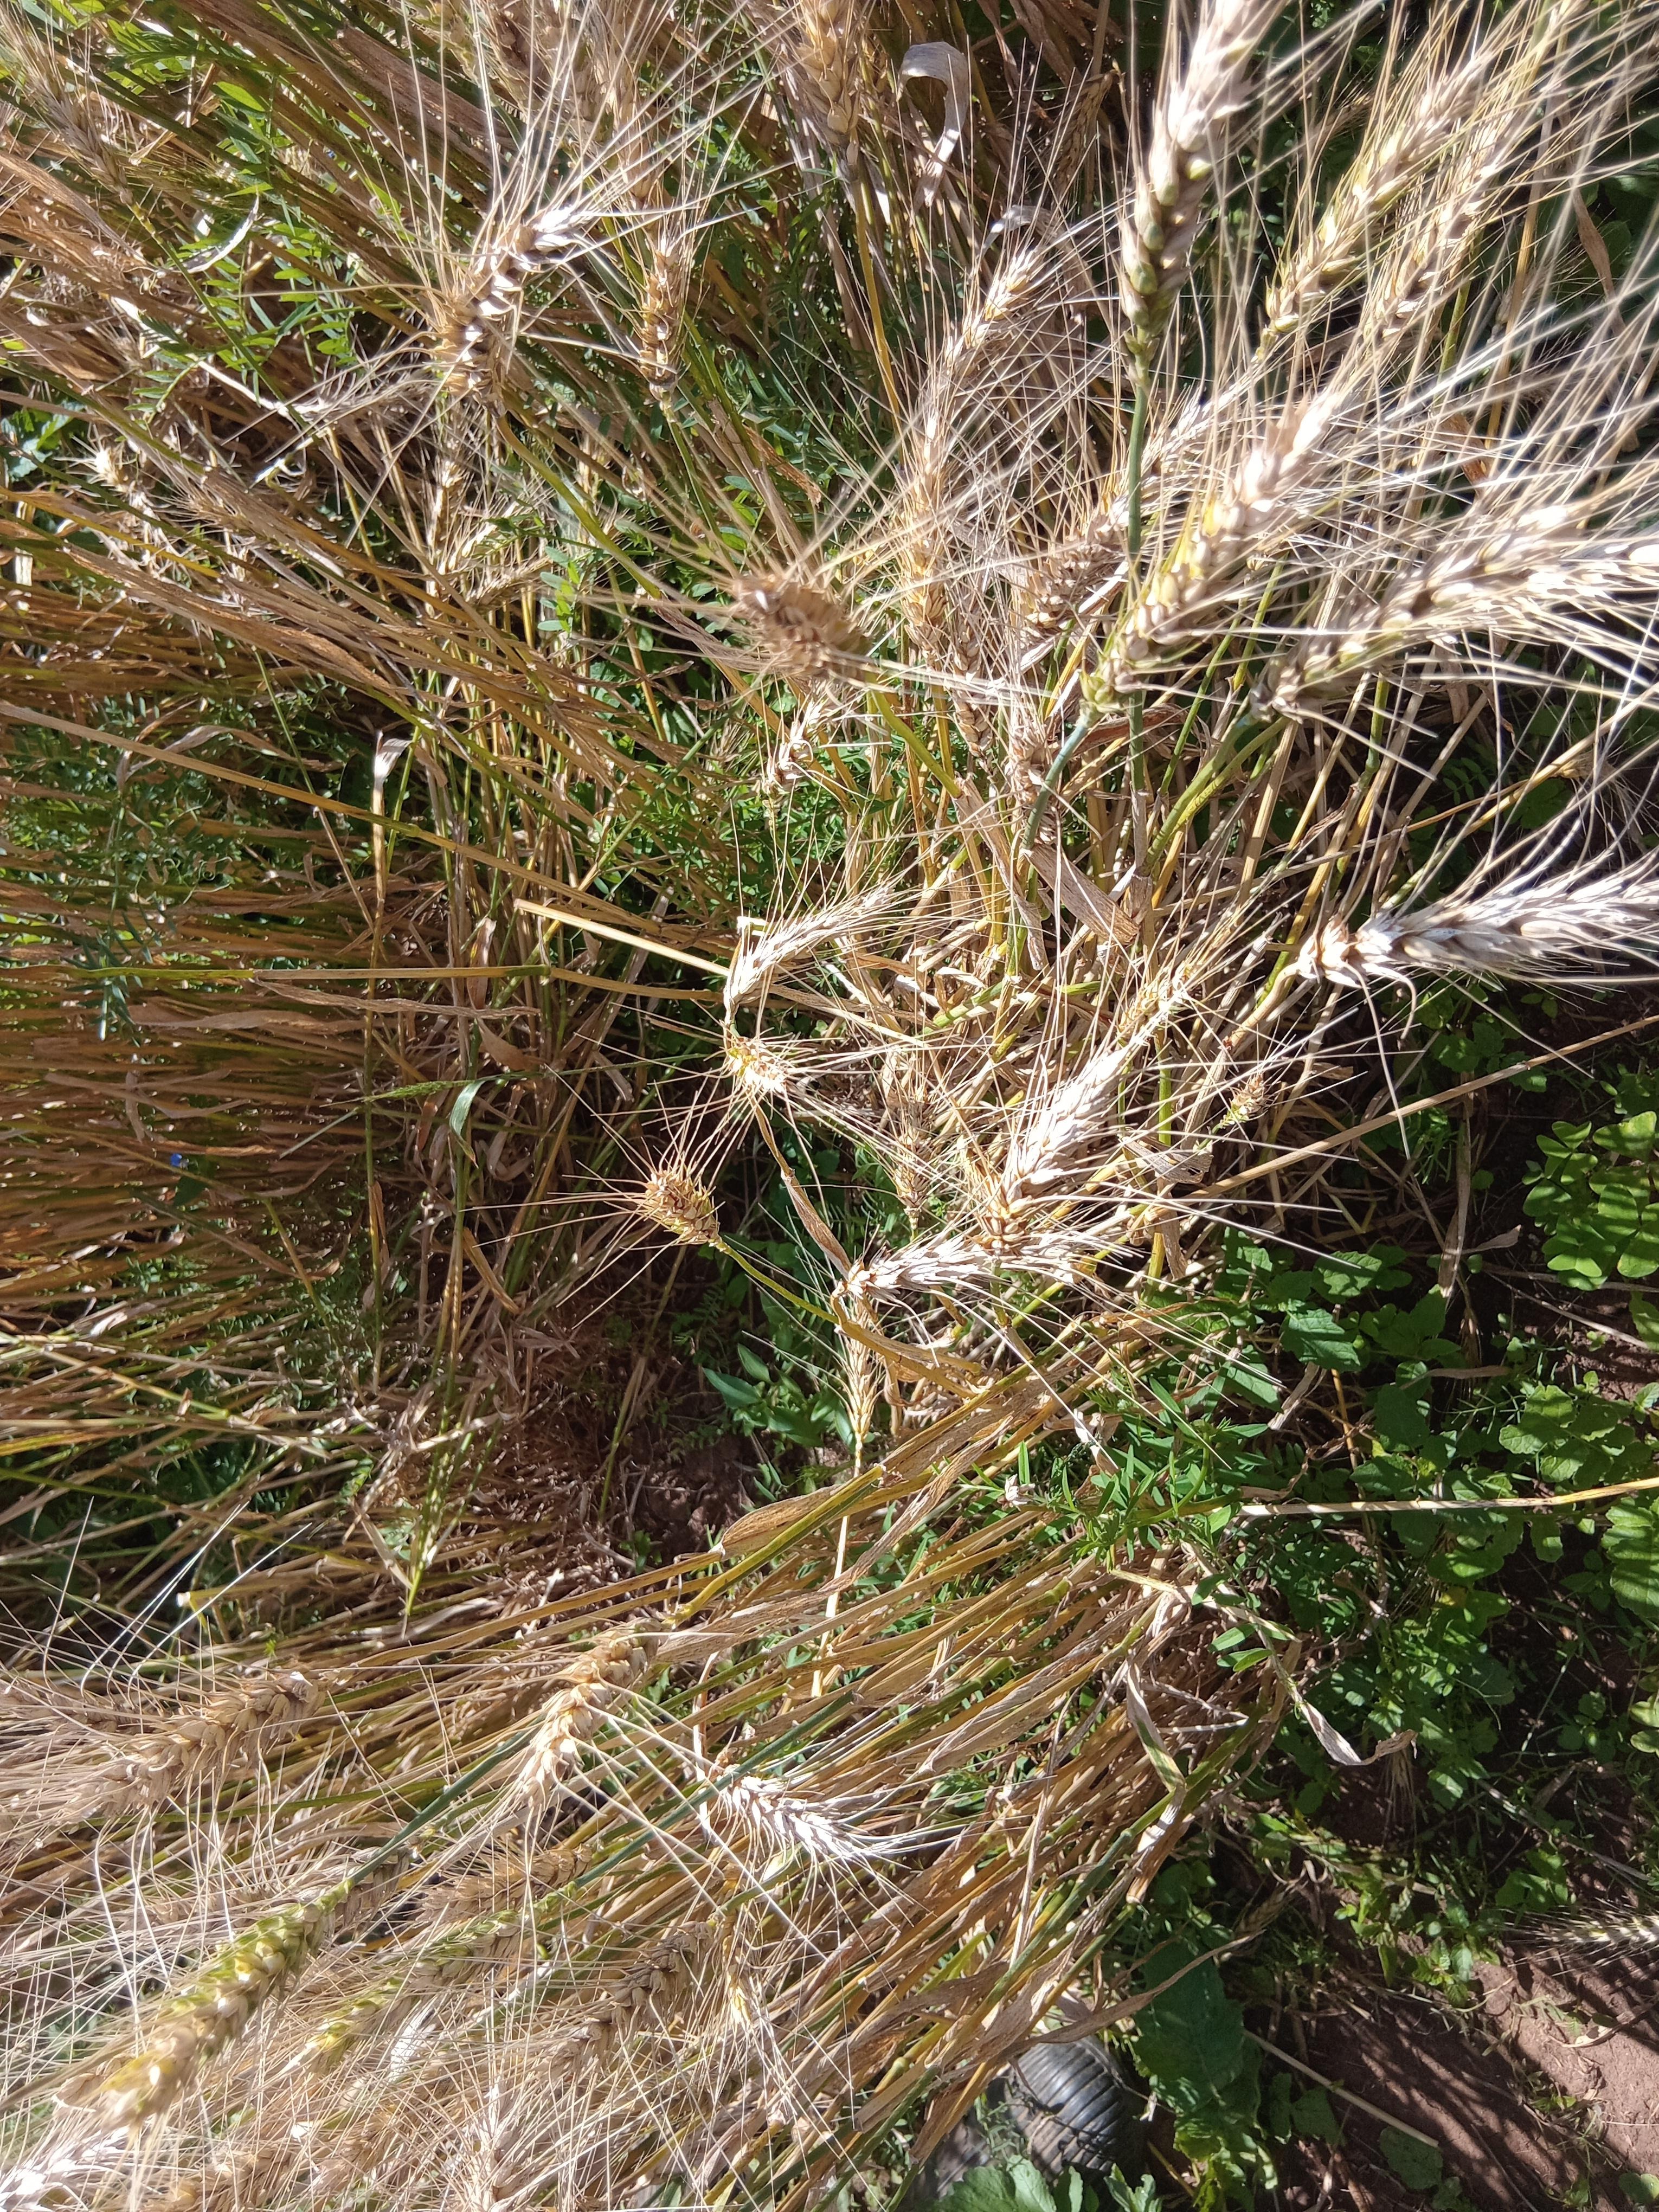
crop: wheat
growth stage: maturity
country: Kenya
